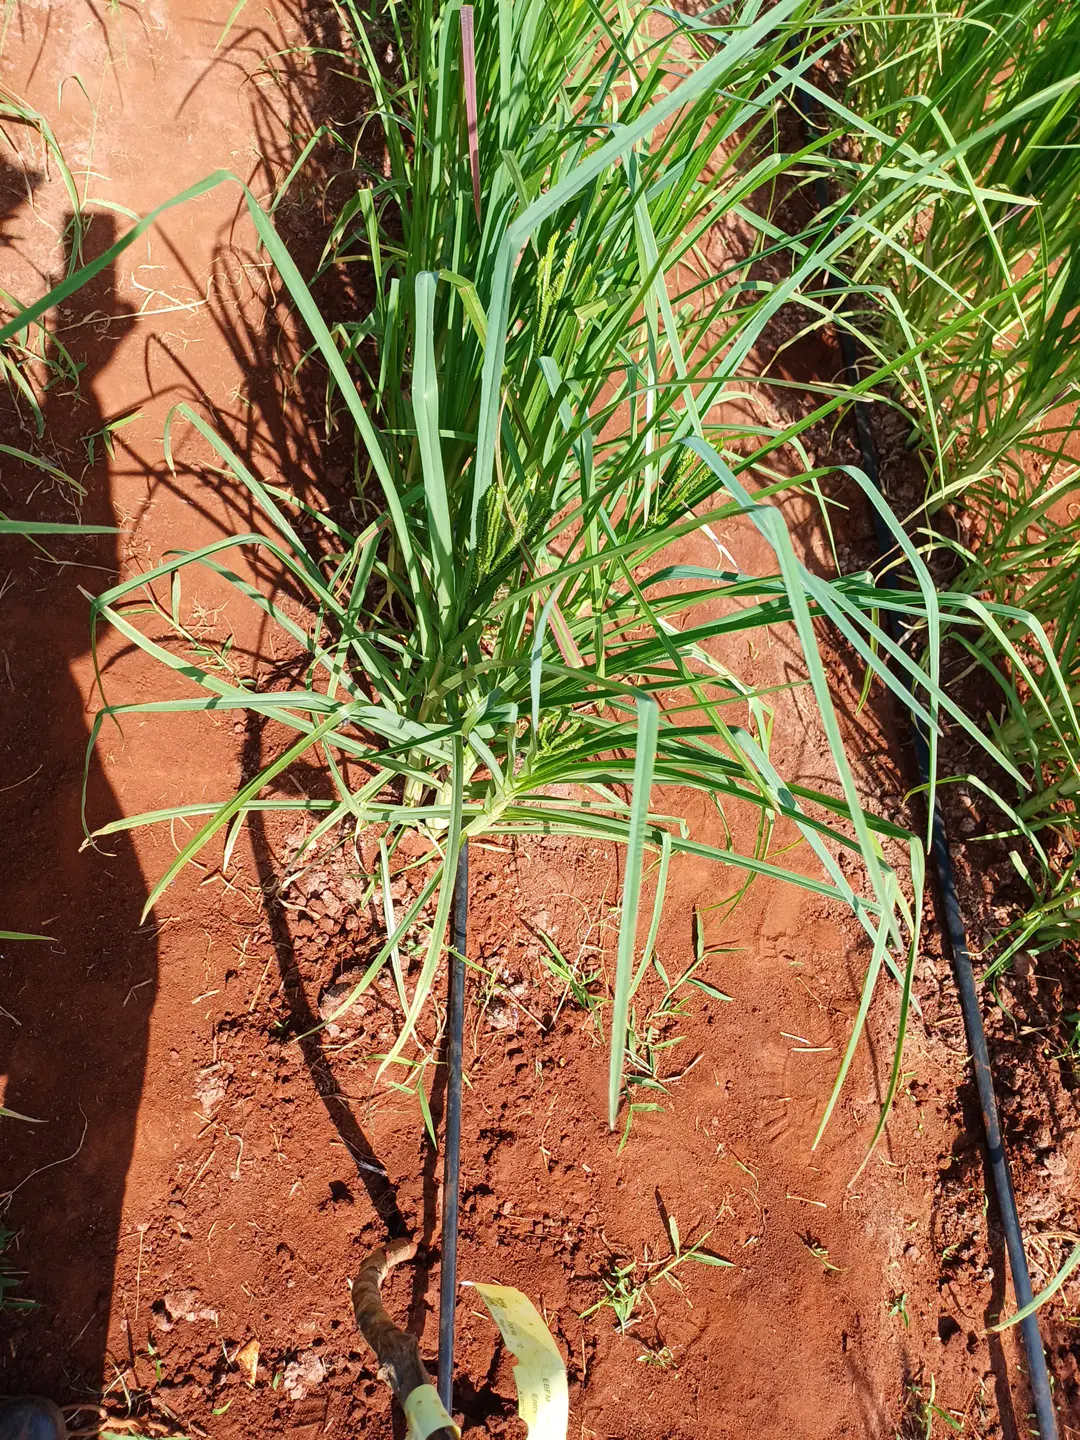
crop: finger millet
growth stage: flowering
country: Kenya
